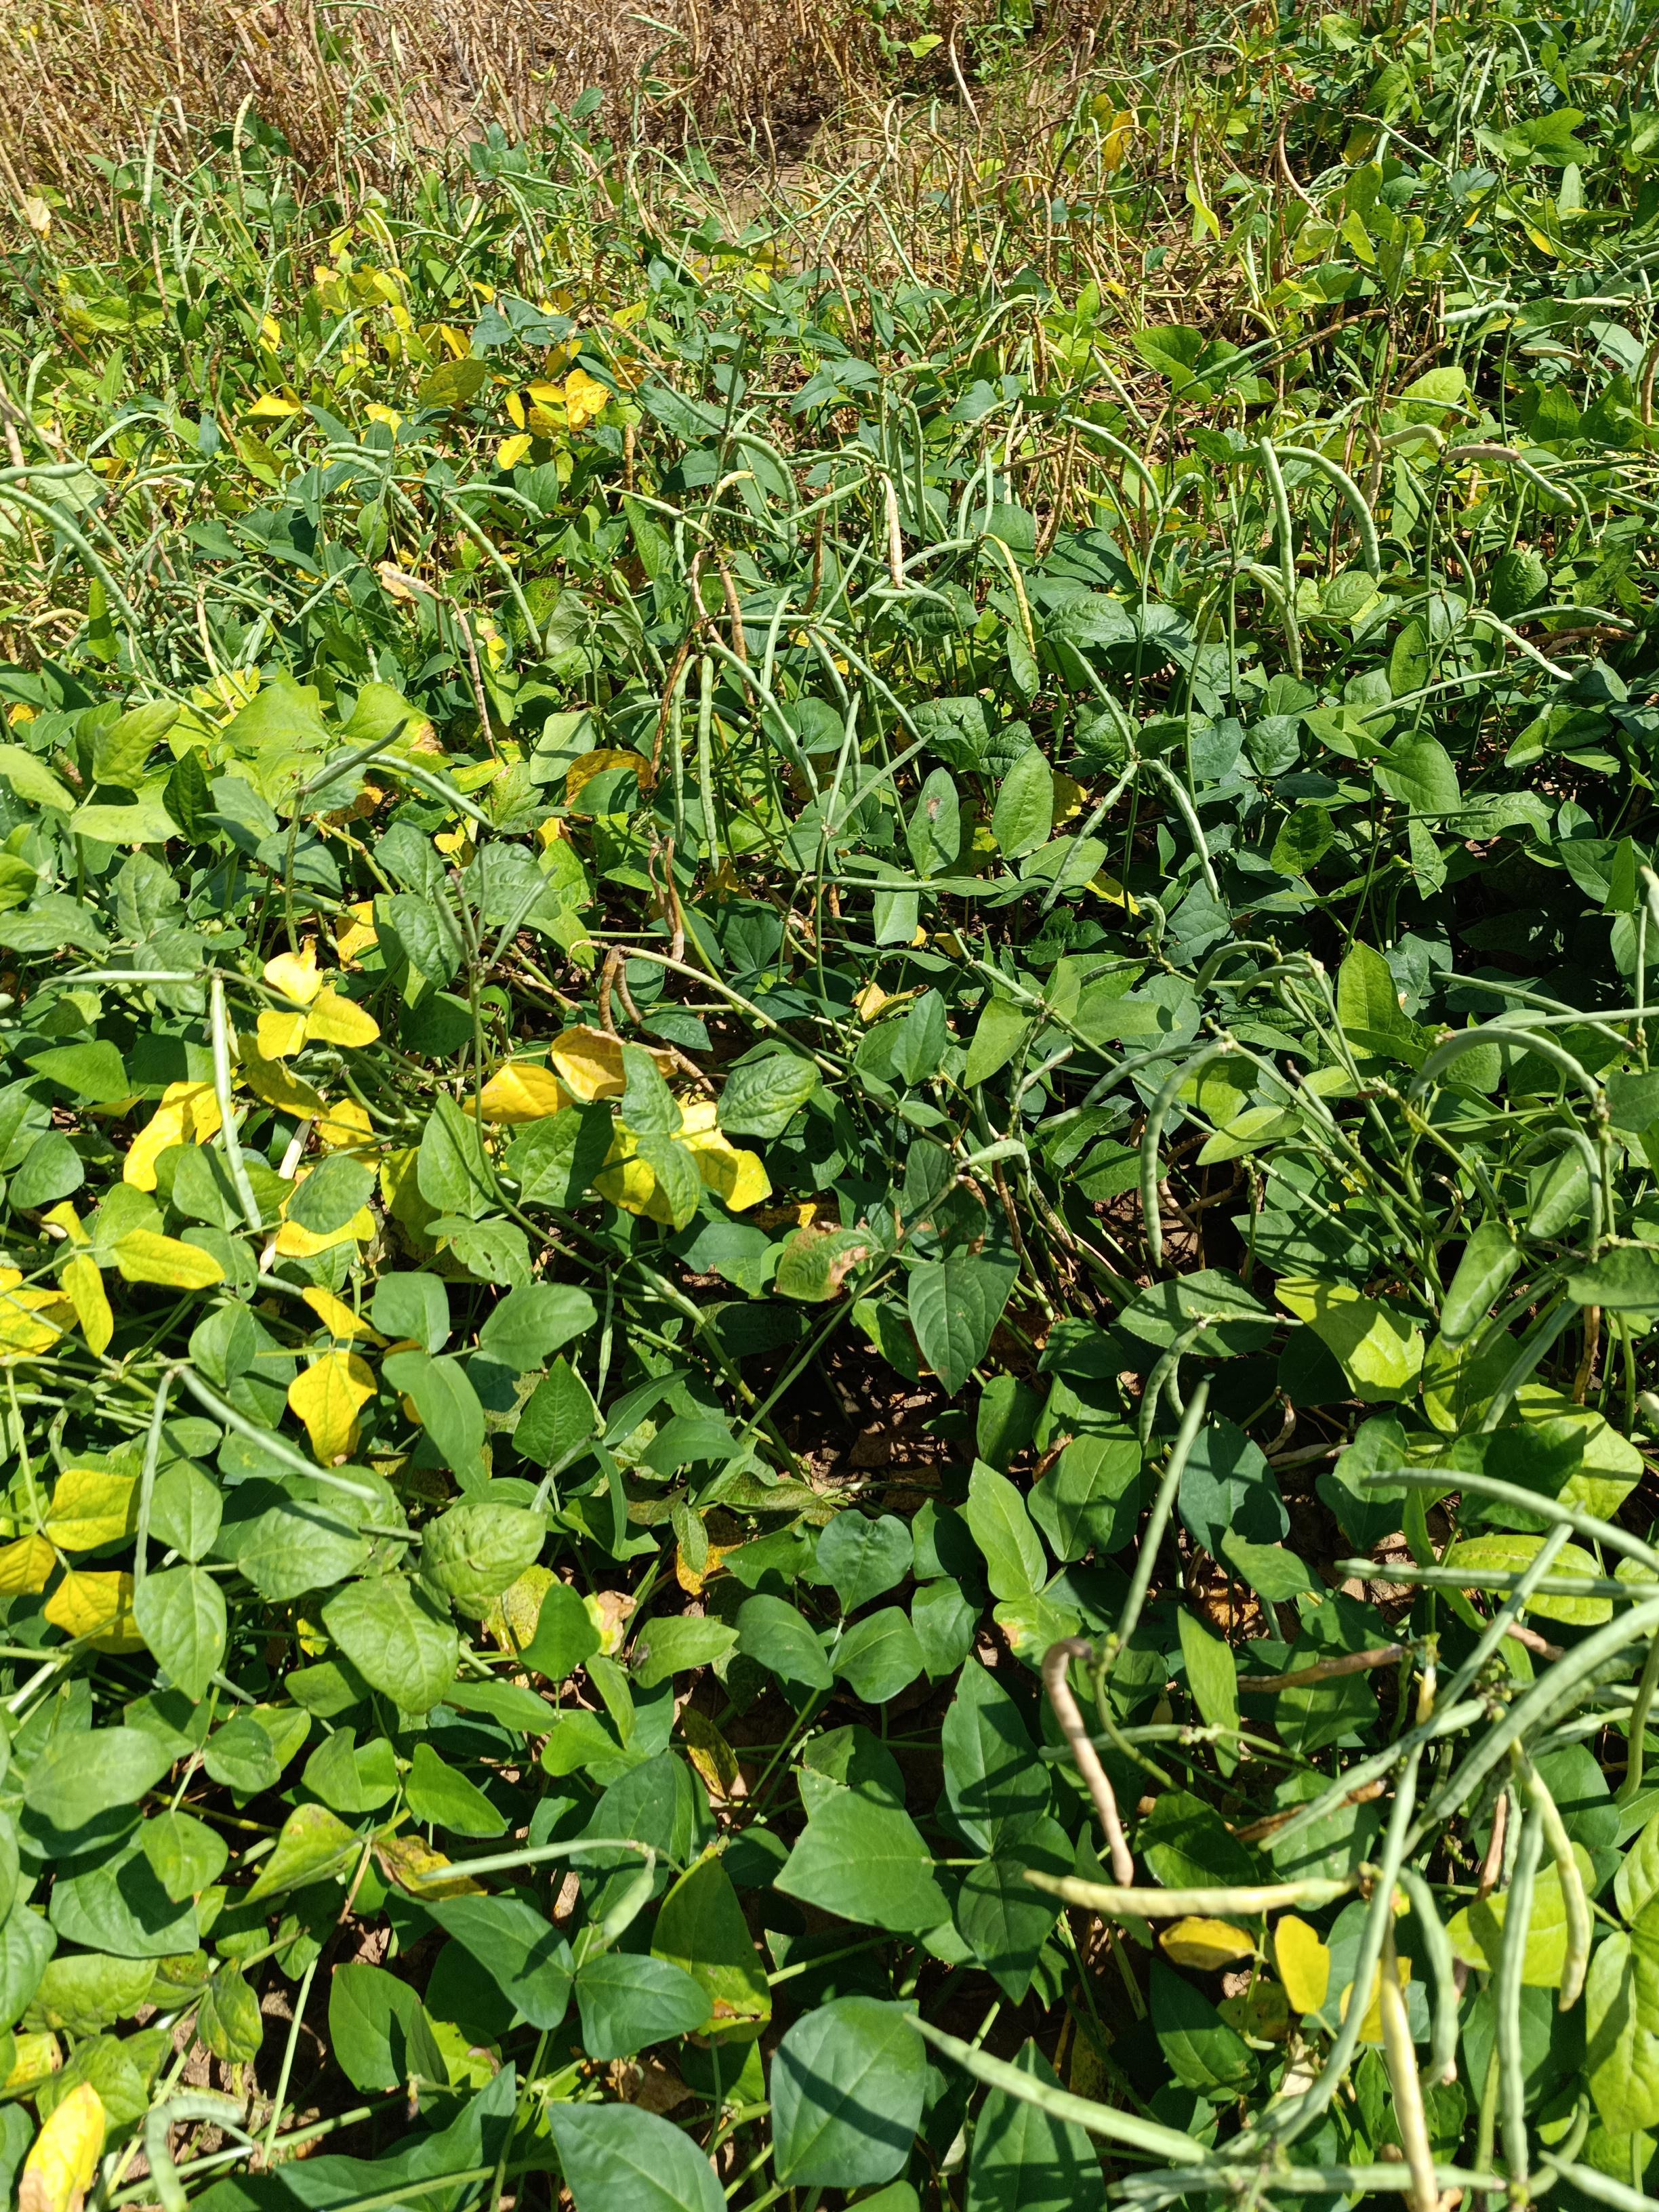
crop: cowpea
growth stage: maturity
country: Nigeria
